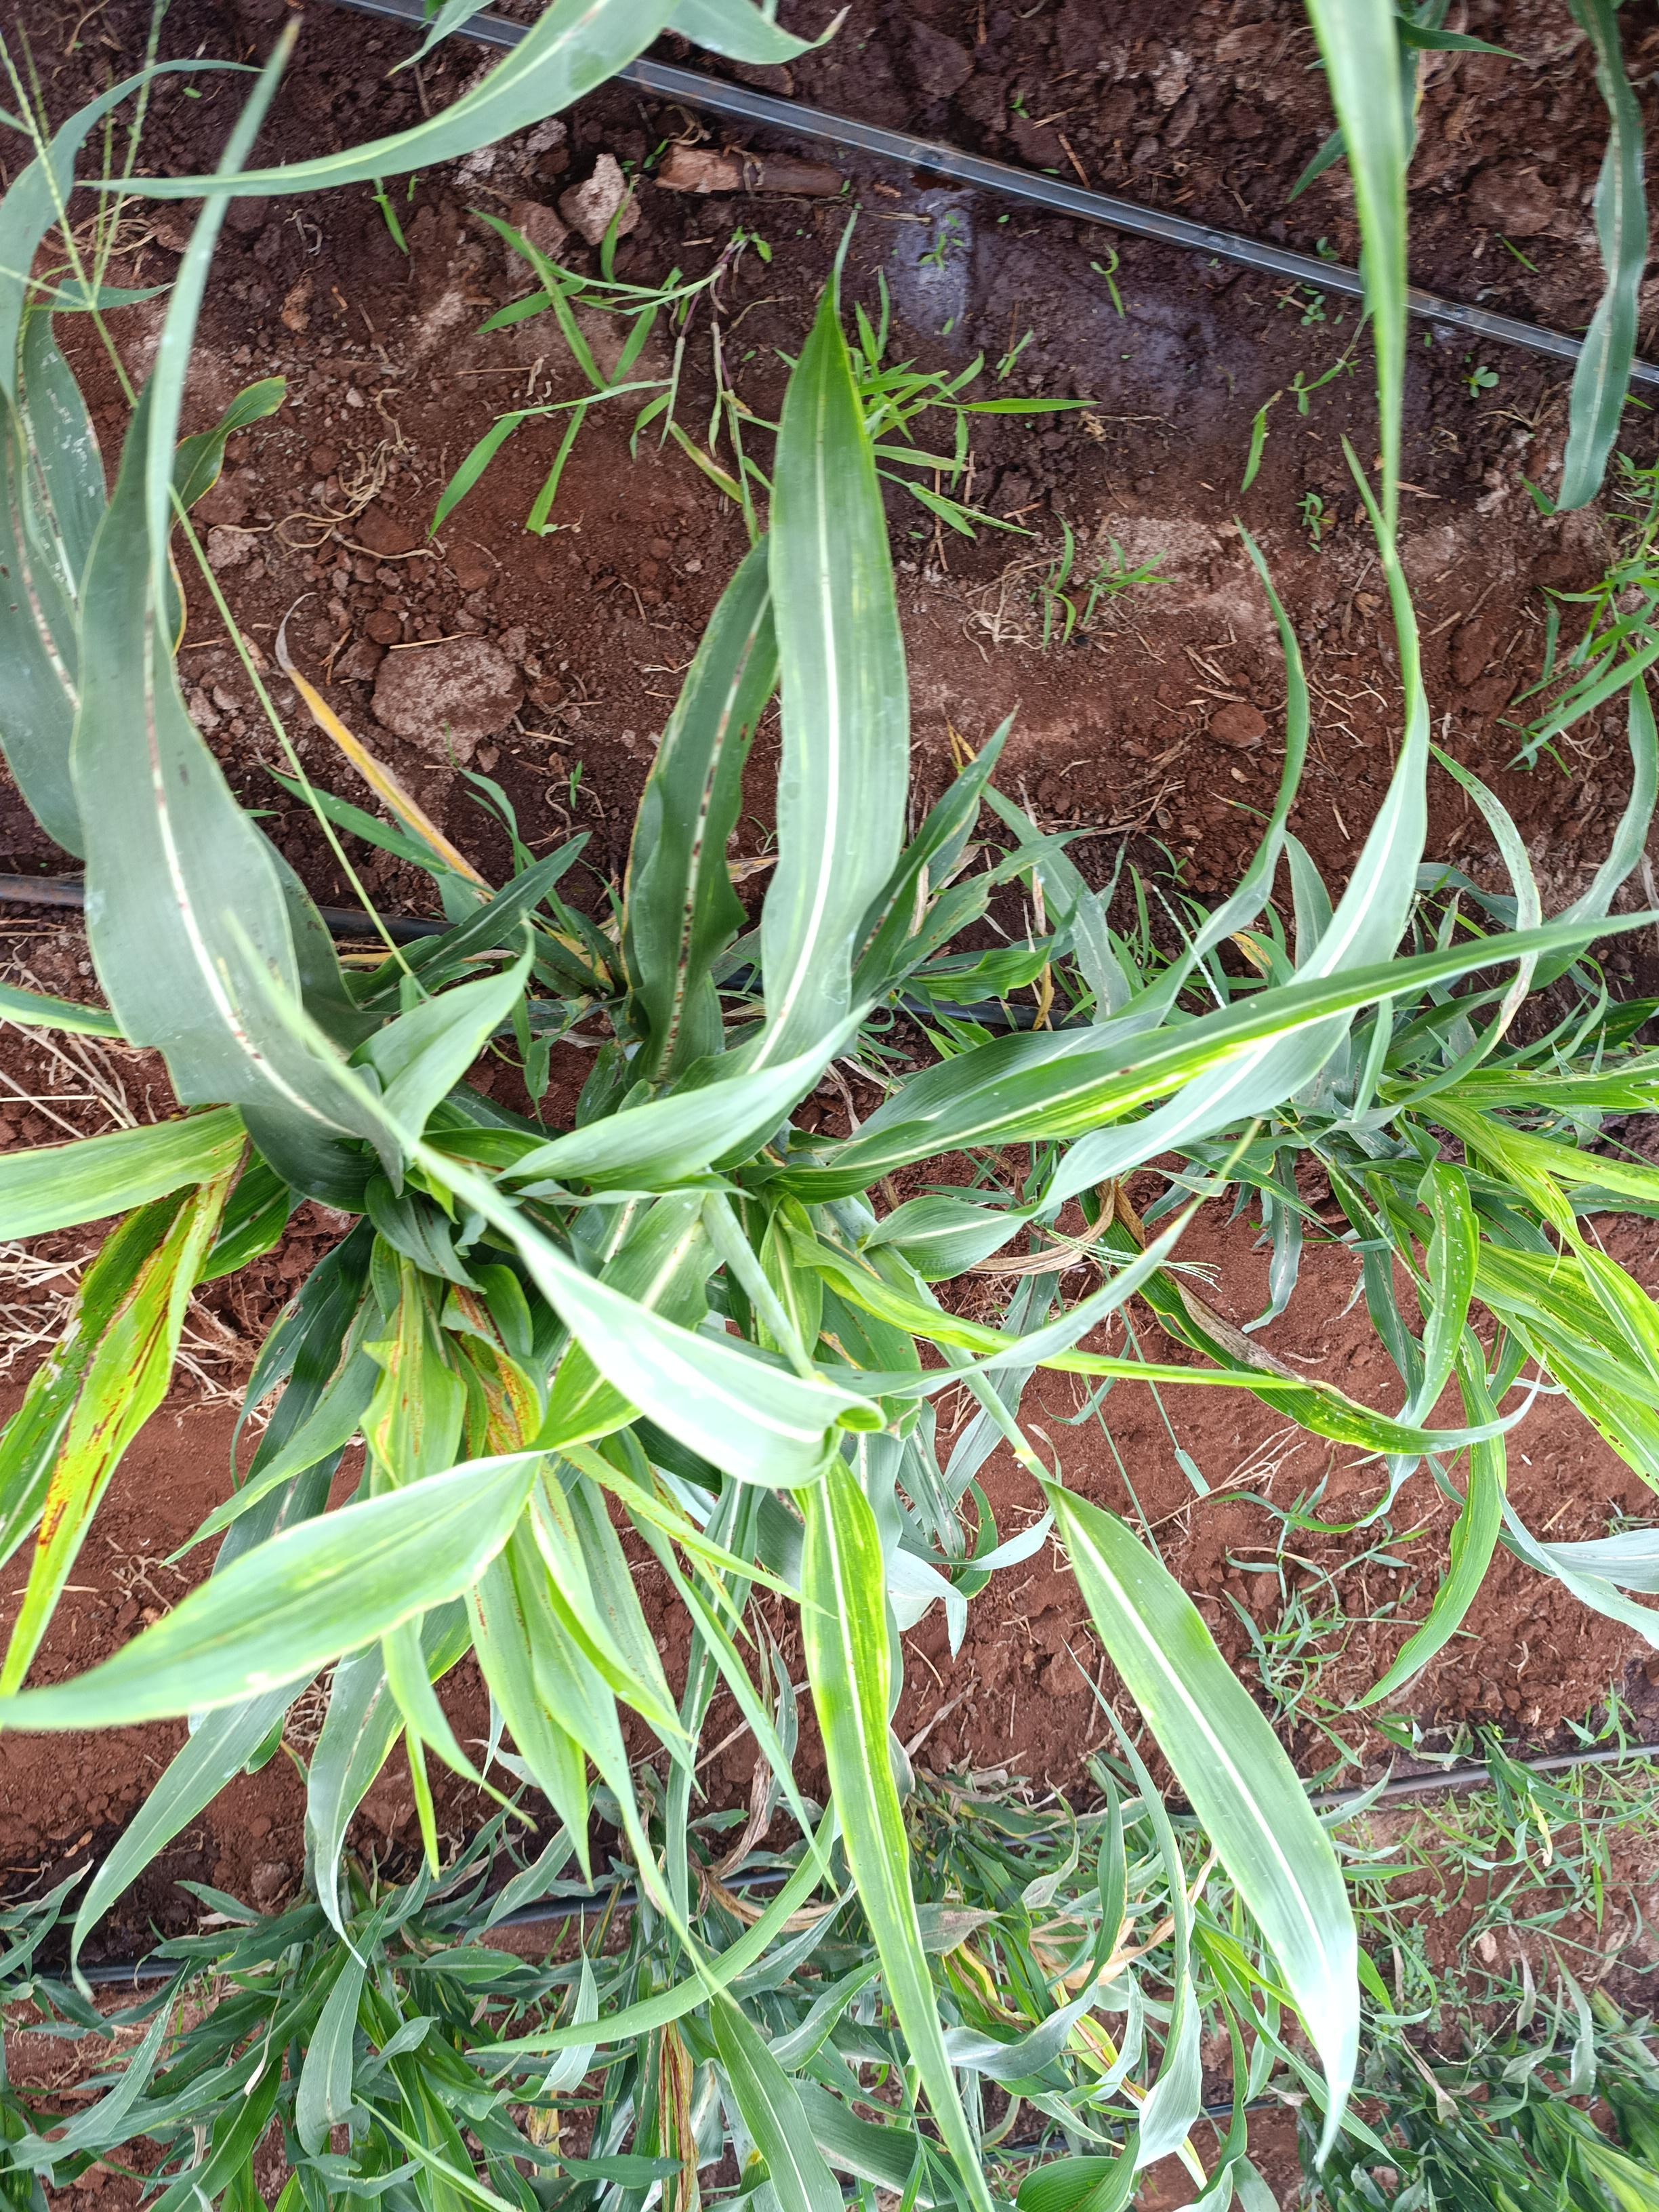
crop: sorghum
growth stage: flowering
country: Kenya
